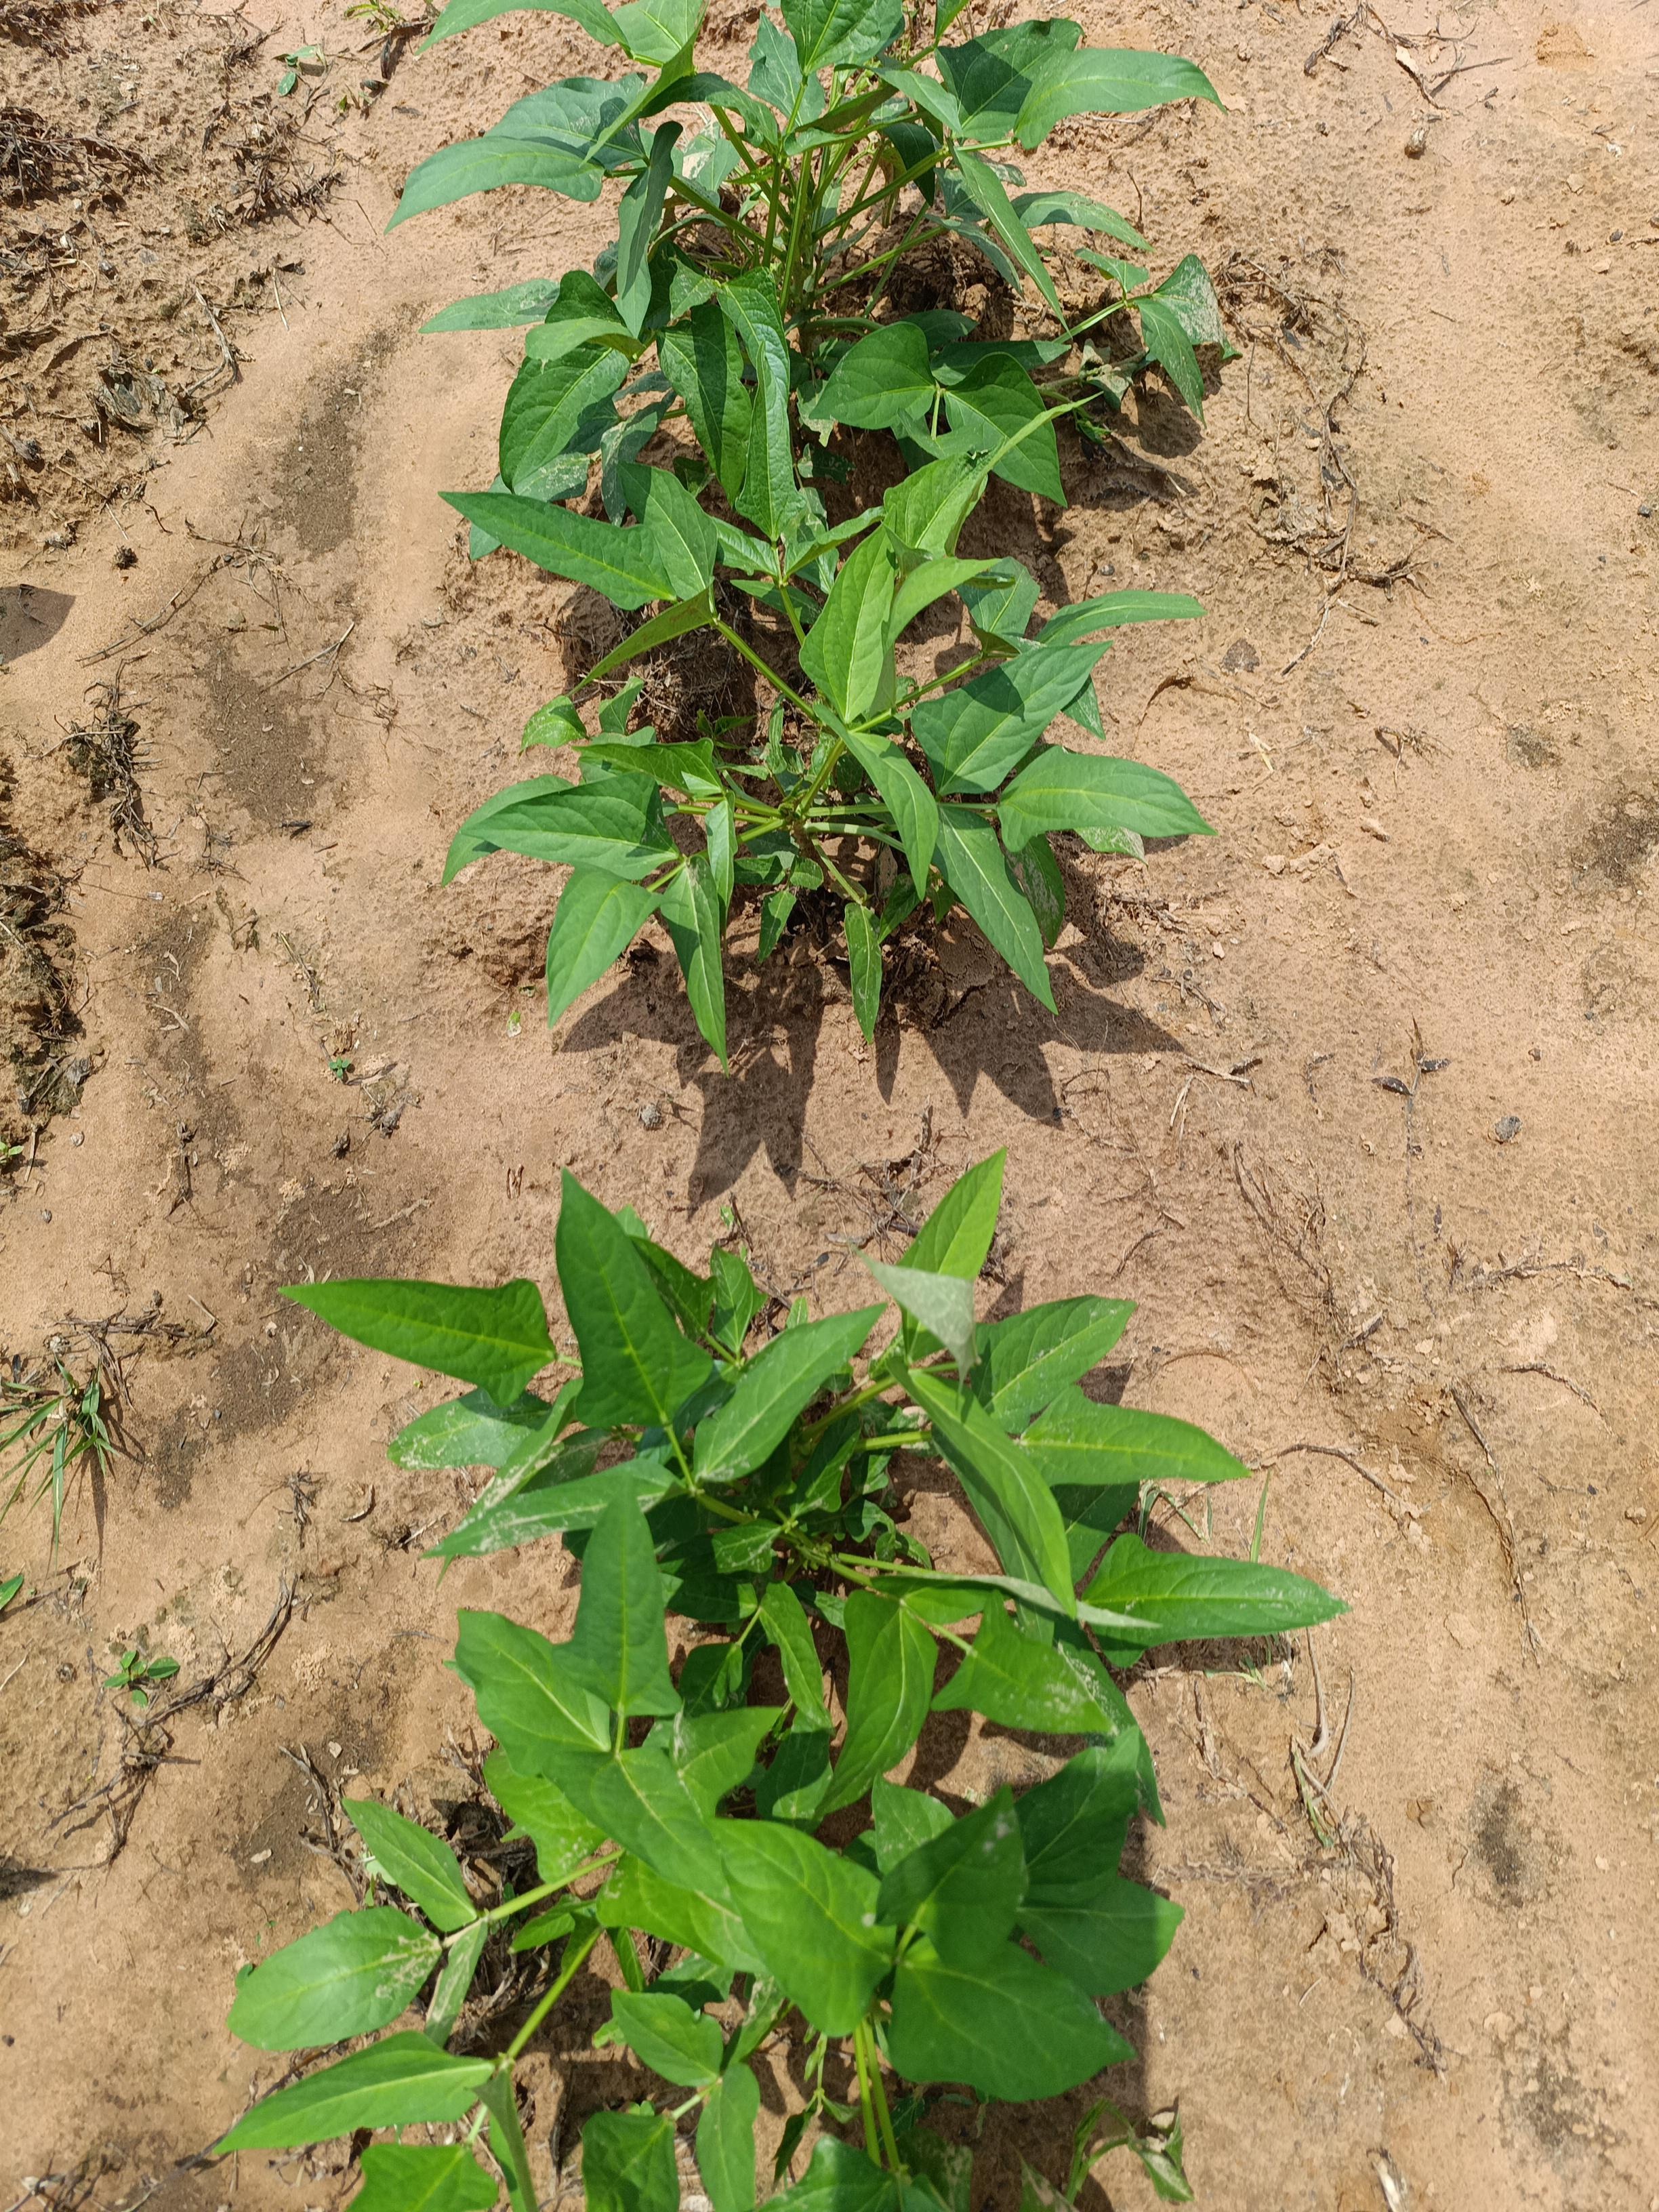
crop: cowpea
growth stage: emergence
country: Nigeria
